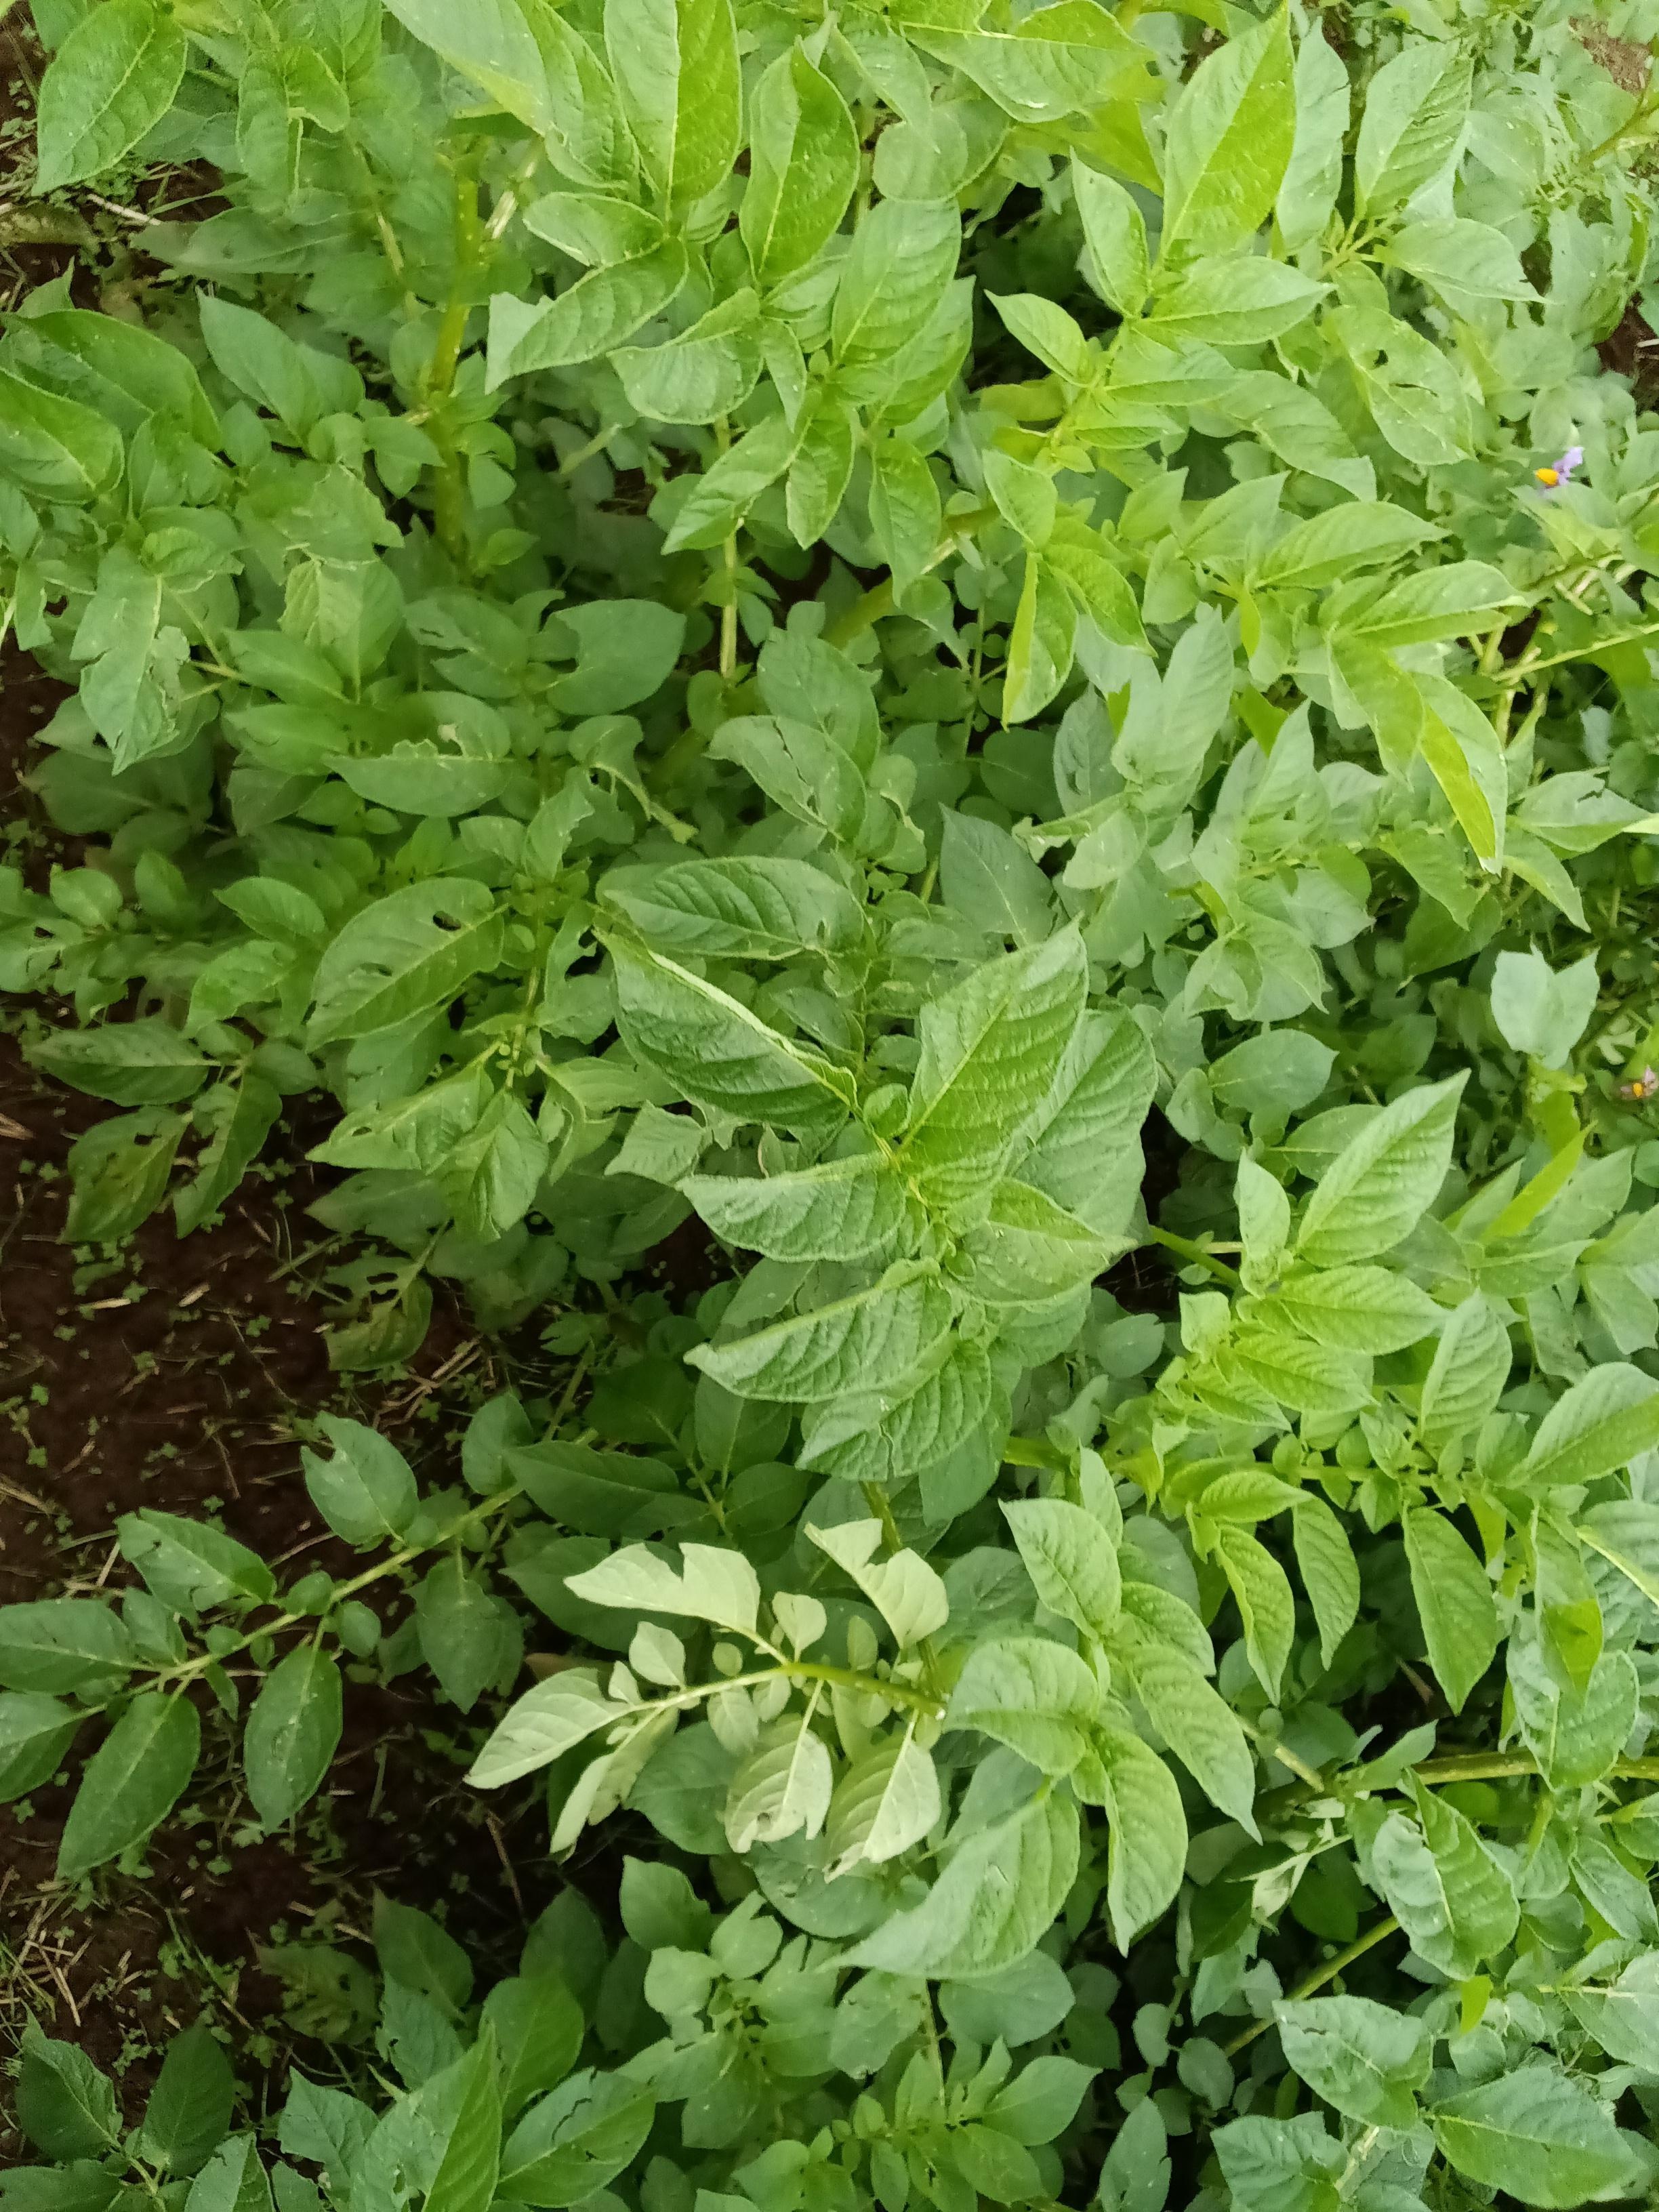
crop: potato
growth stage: vegetative
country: Kenya
